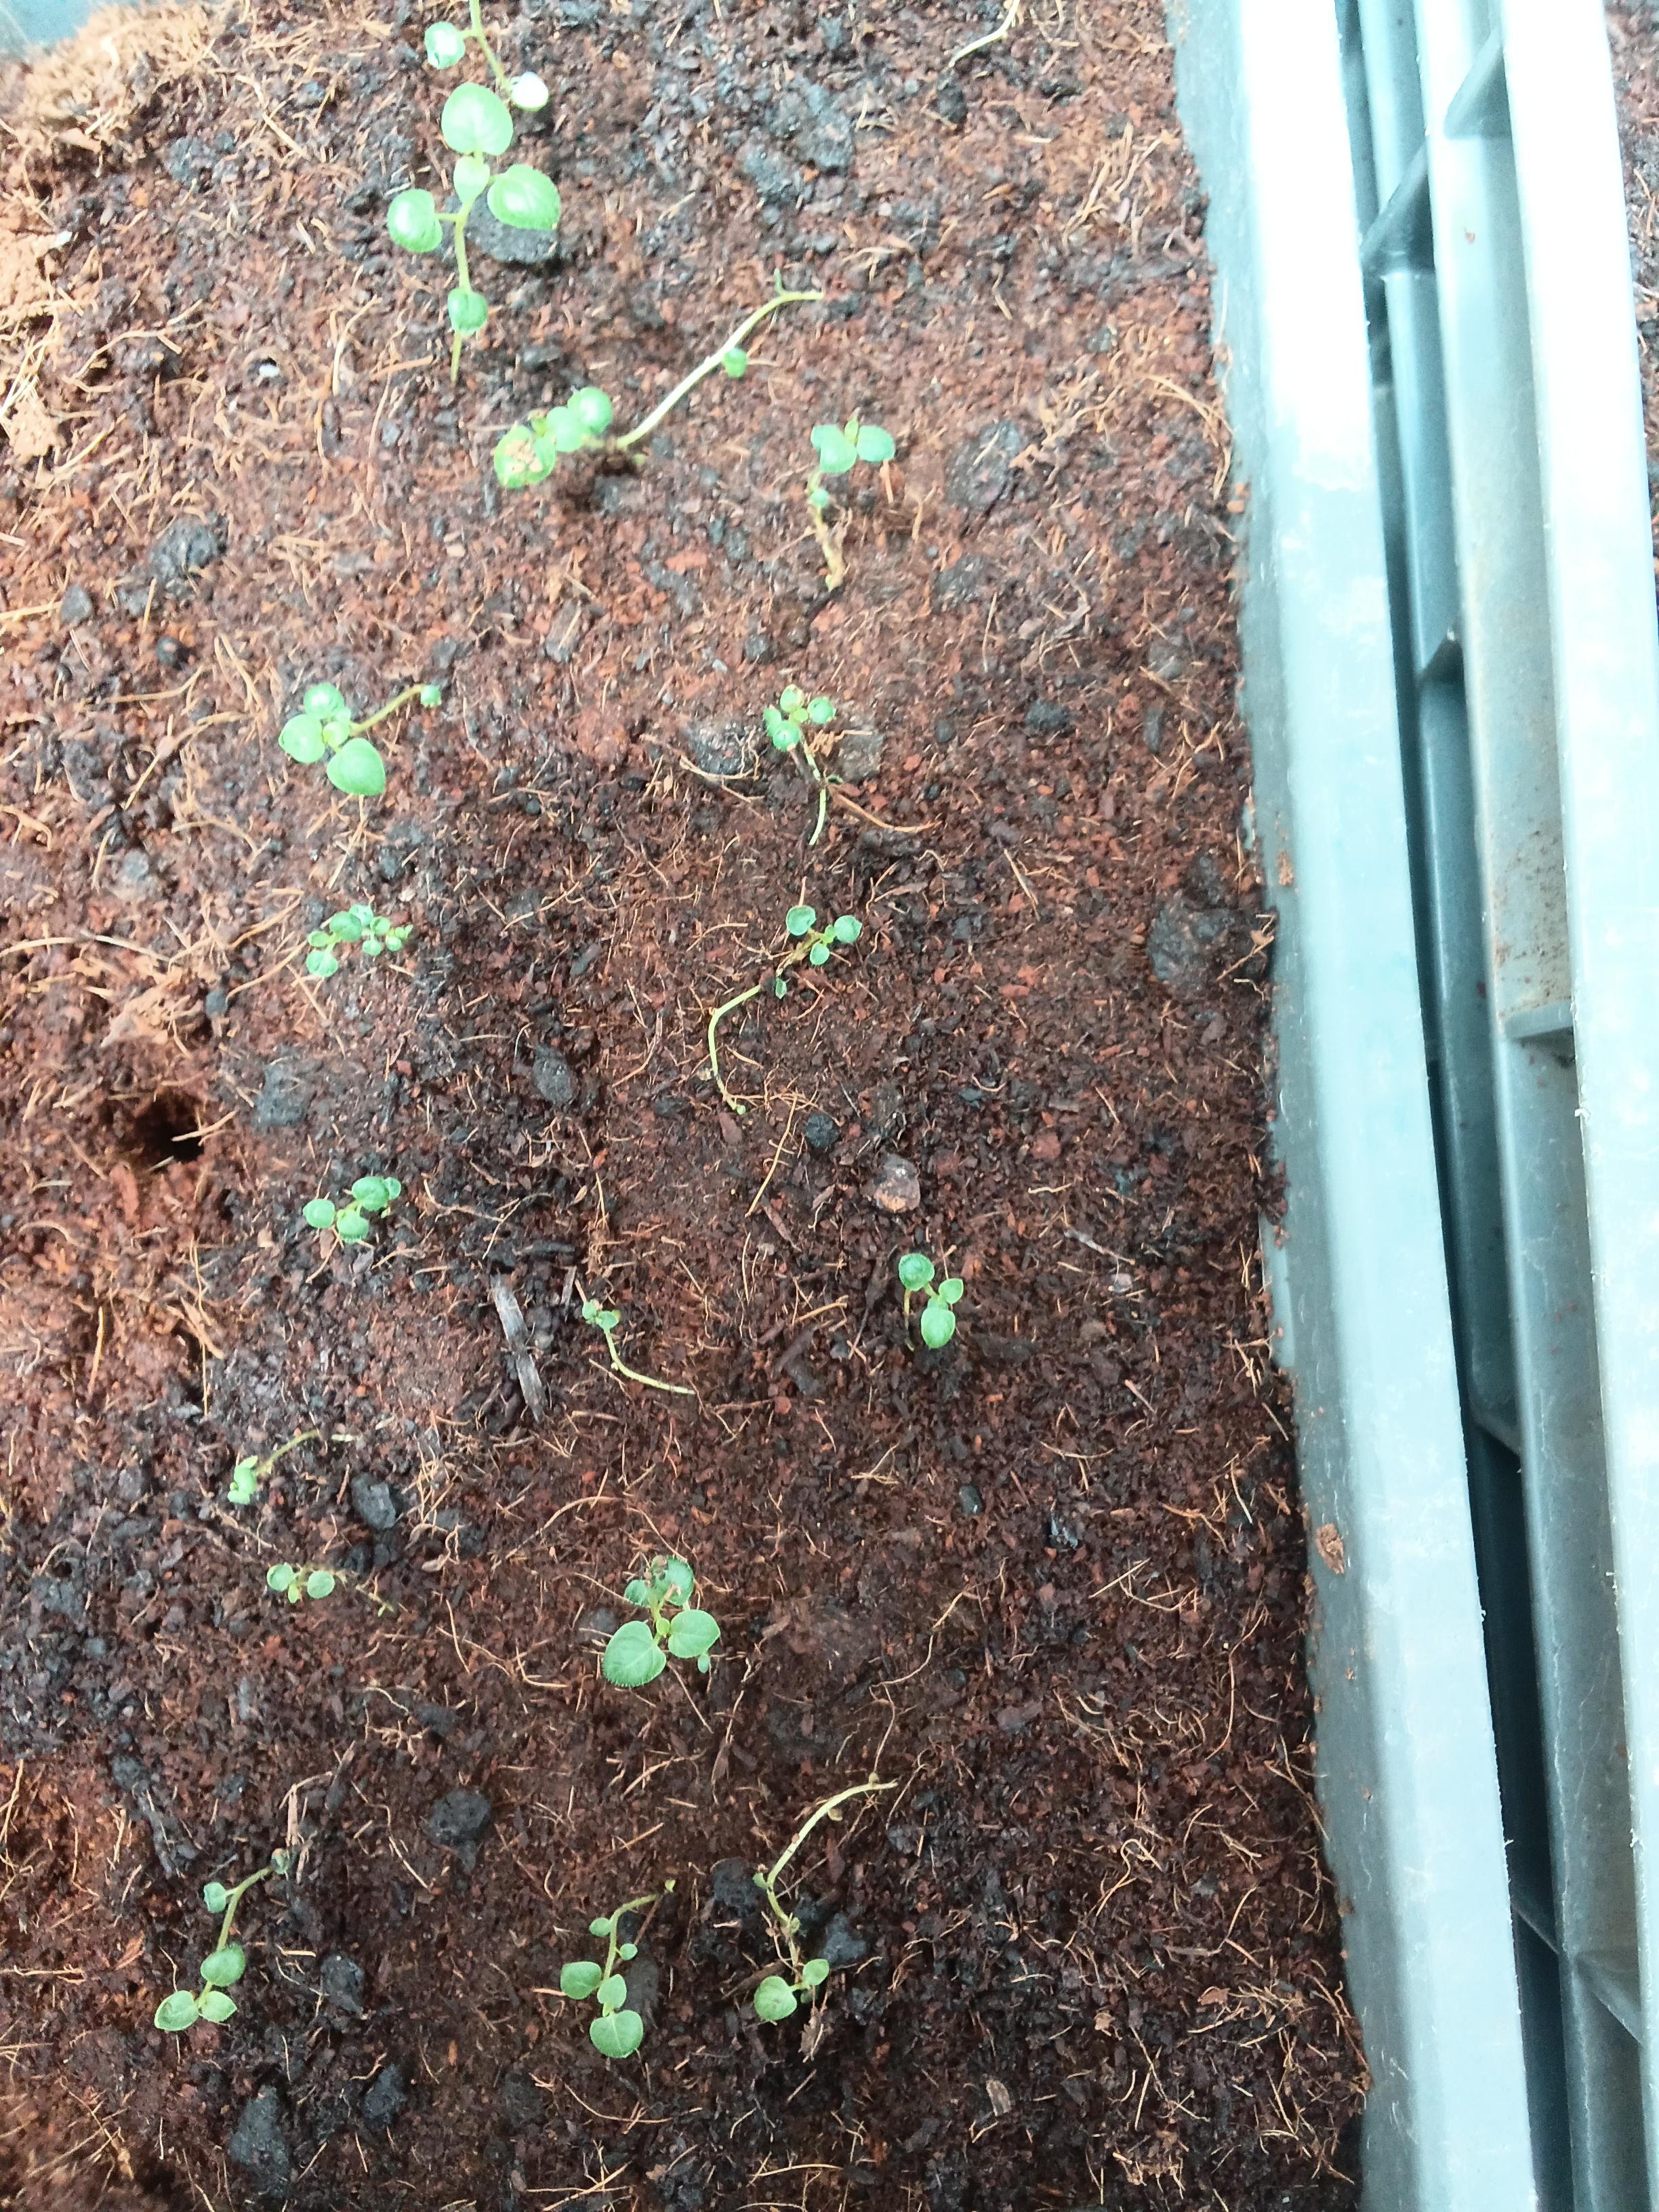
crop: potato
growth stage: emergence
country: Kenya
